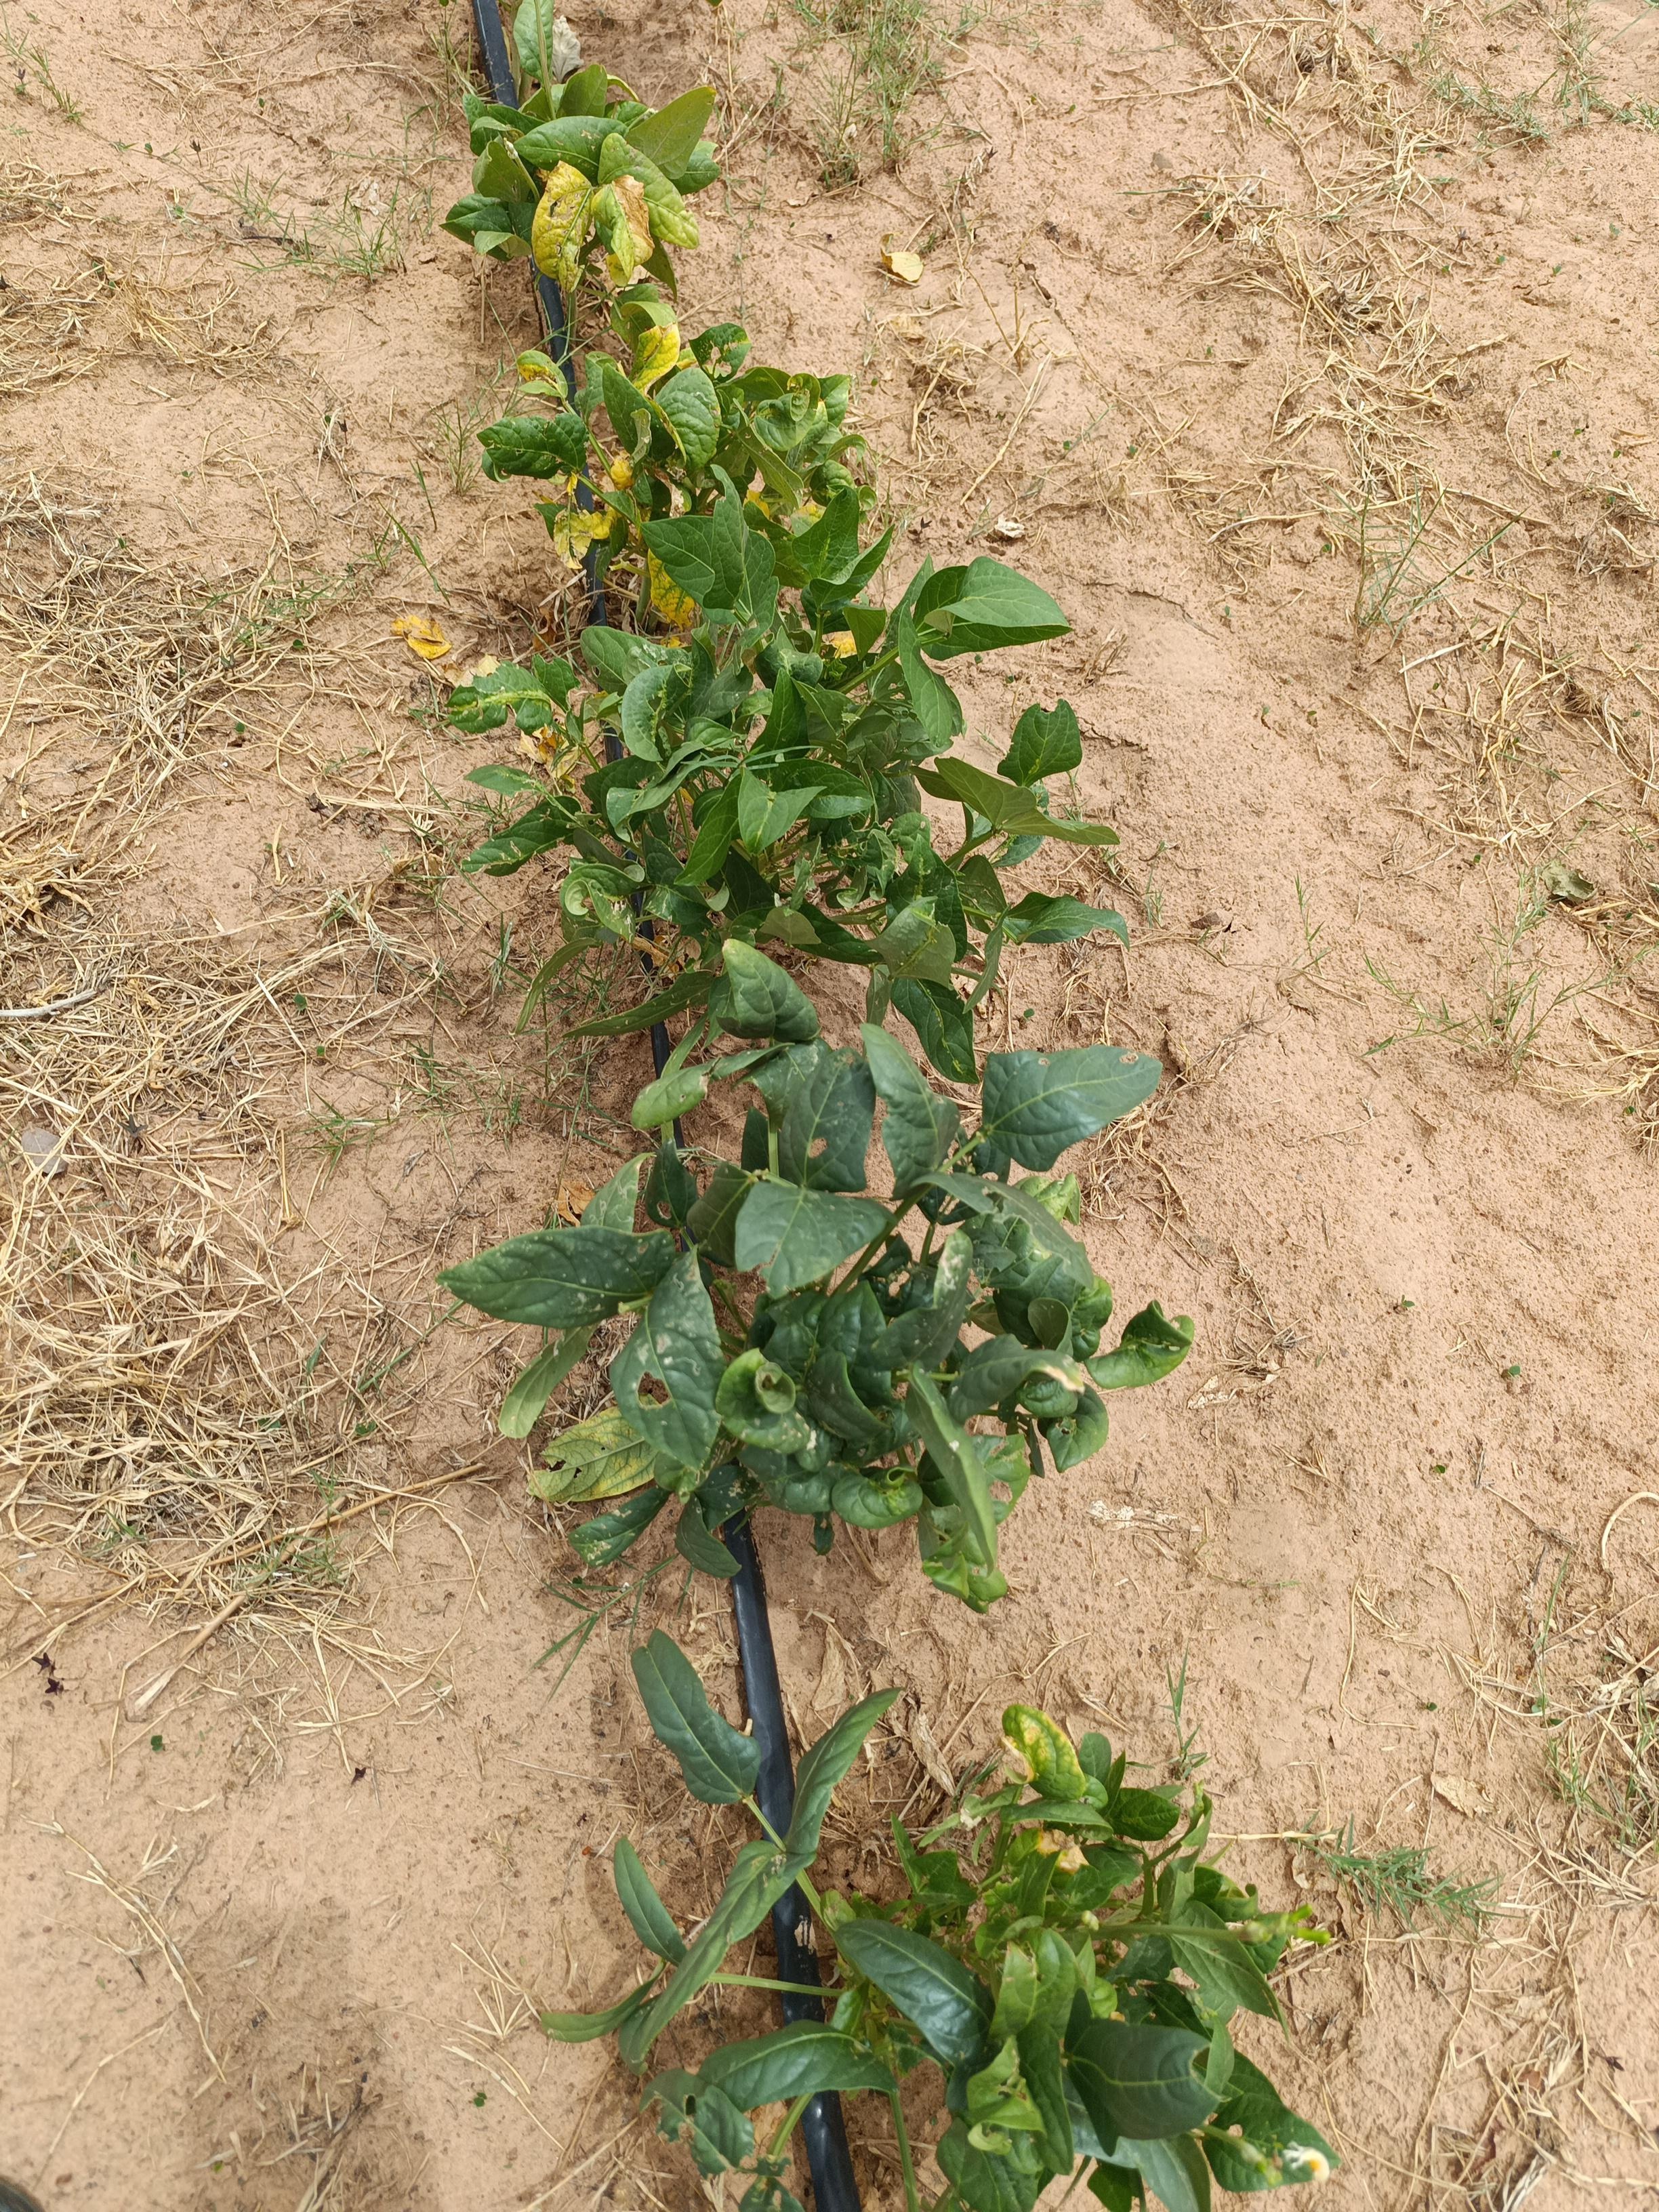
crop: cowpea
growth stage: flowering
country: Nigeria
